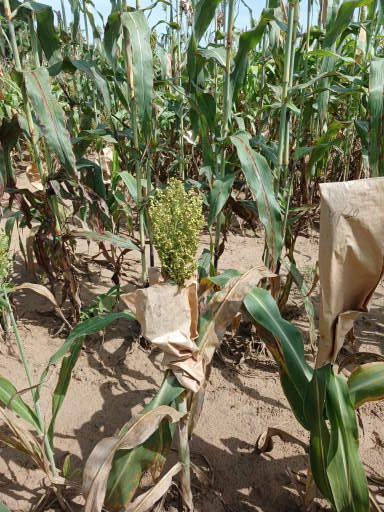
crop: sorghum
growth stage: filling grain
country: Senegal
